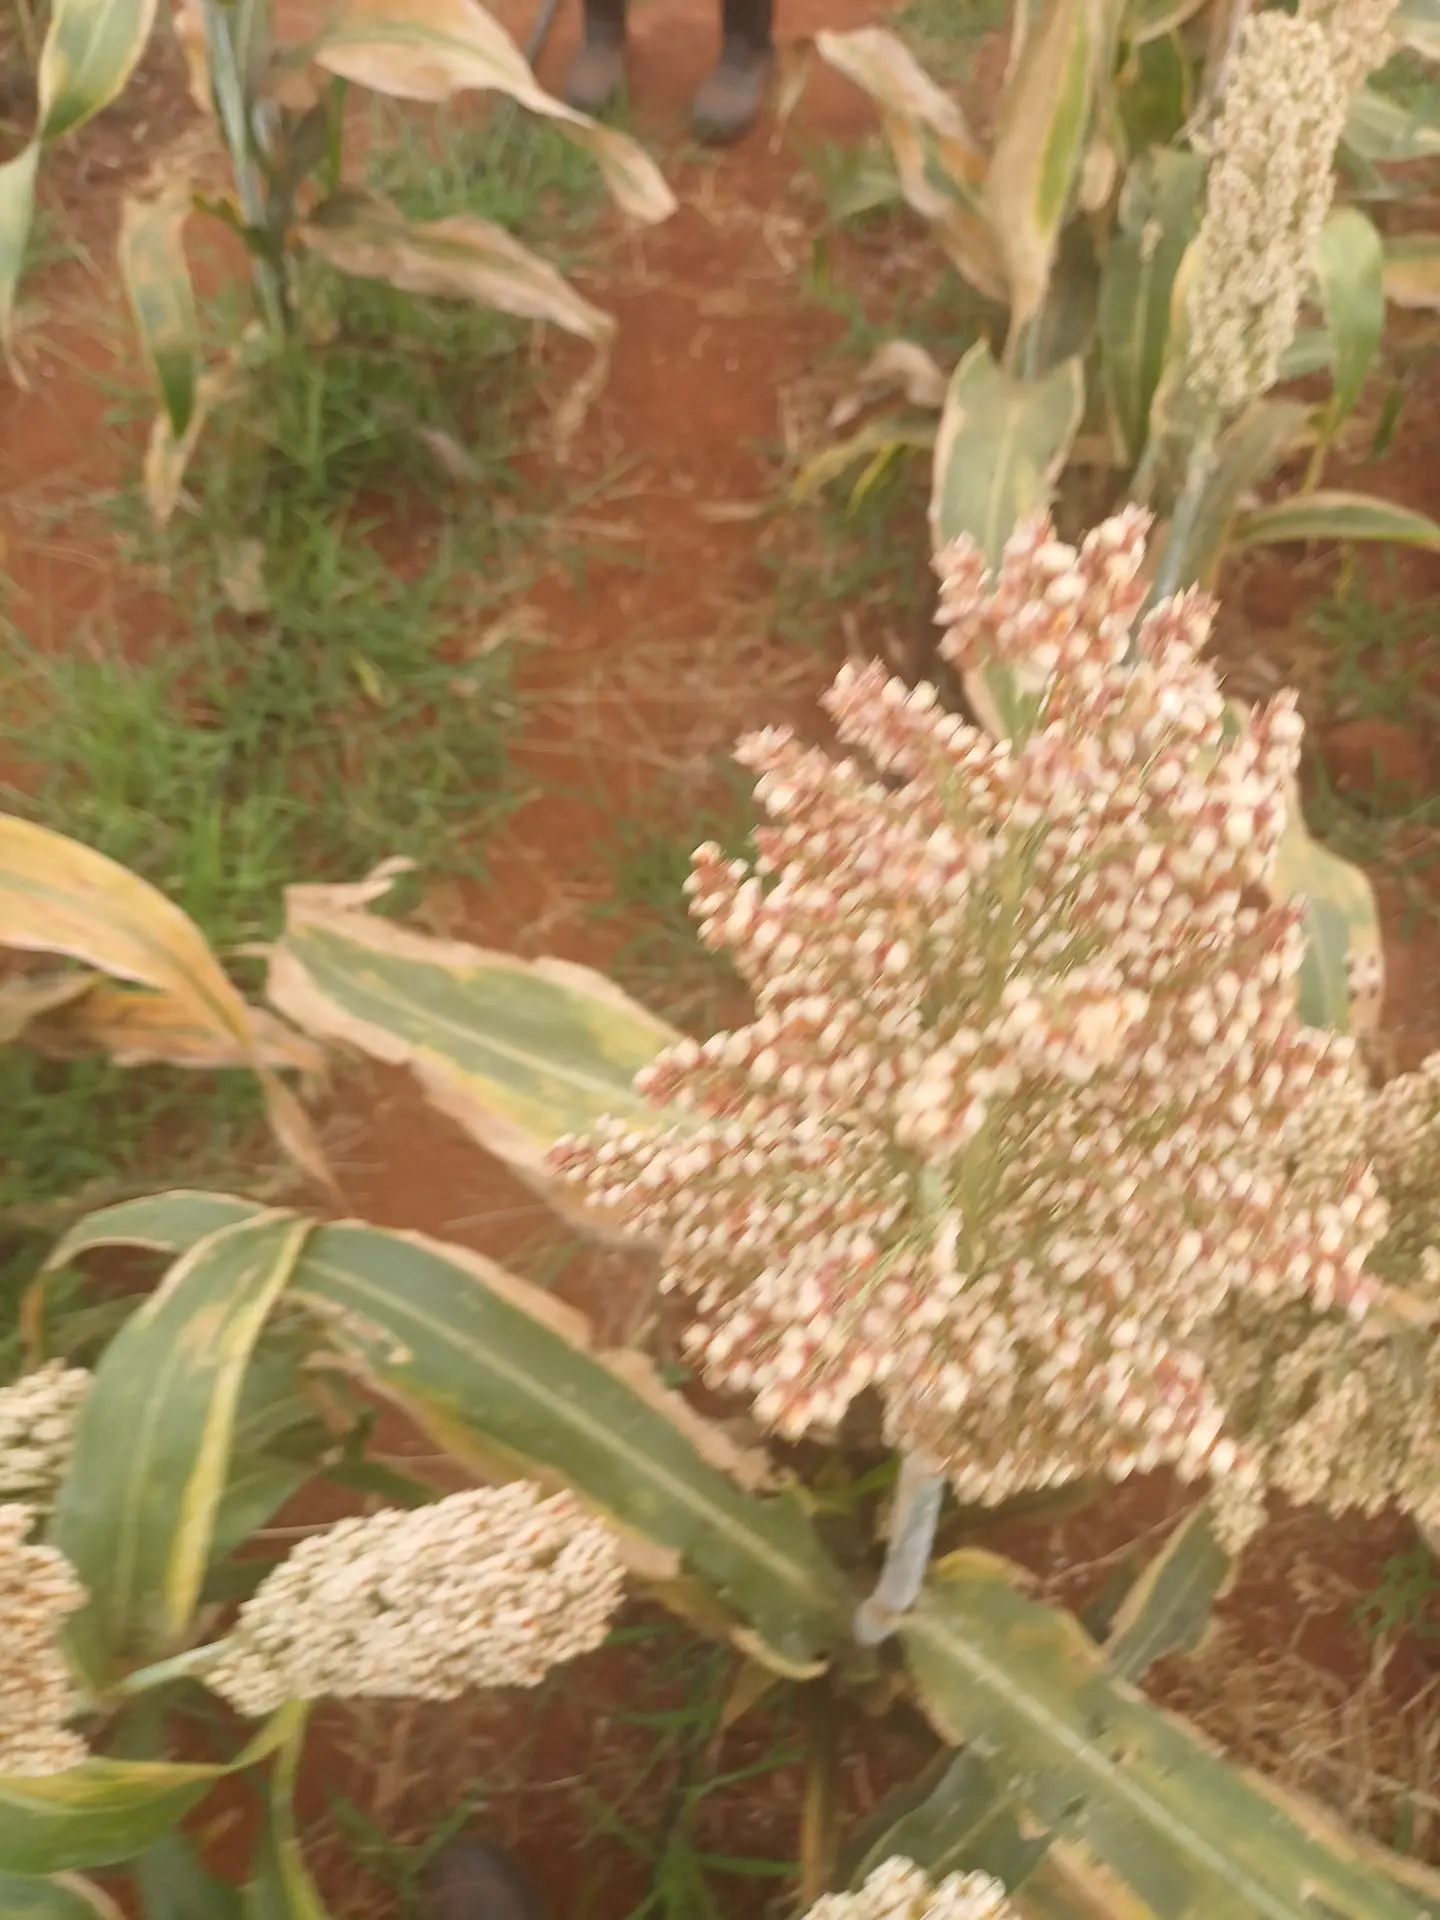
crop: sorghum
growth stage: maturity
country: Kenya
